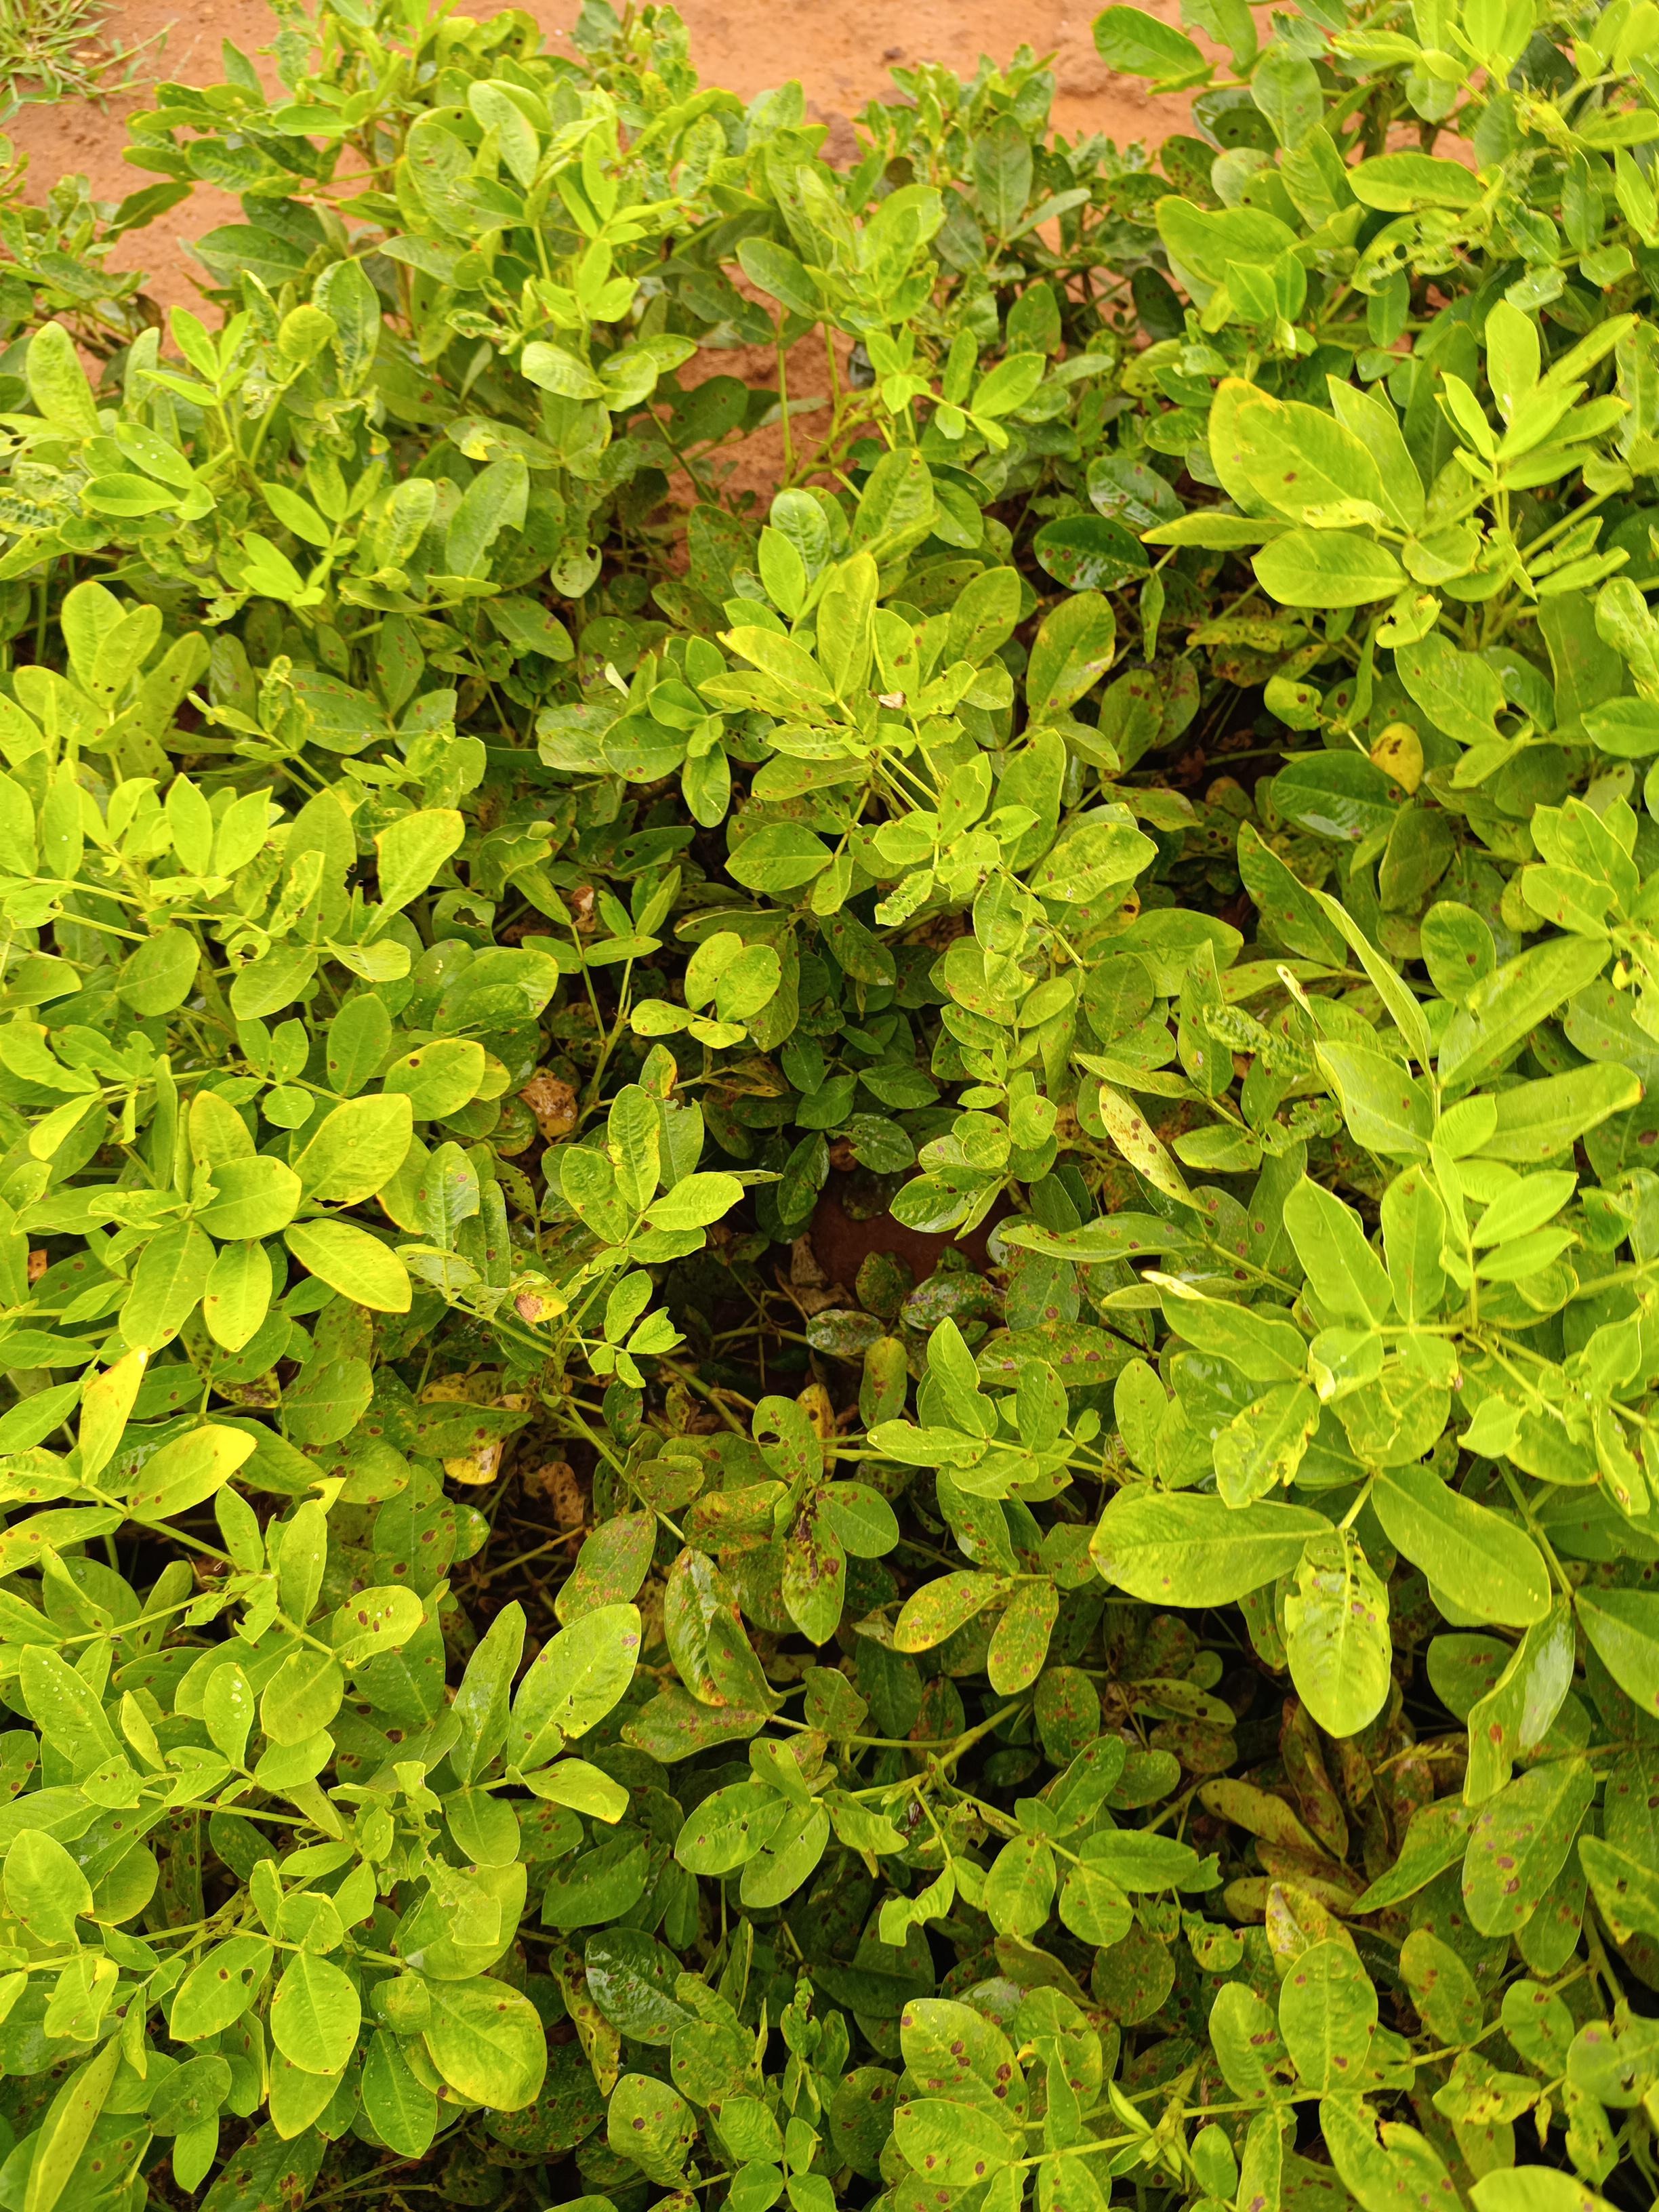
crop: groundnut
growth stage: pegging
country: Kenya
